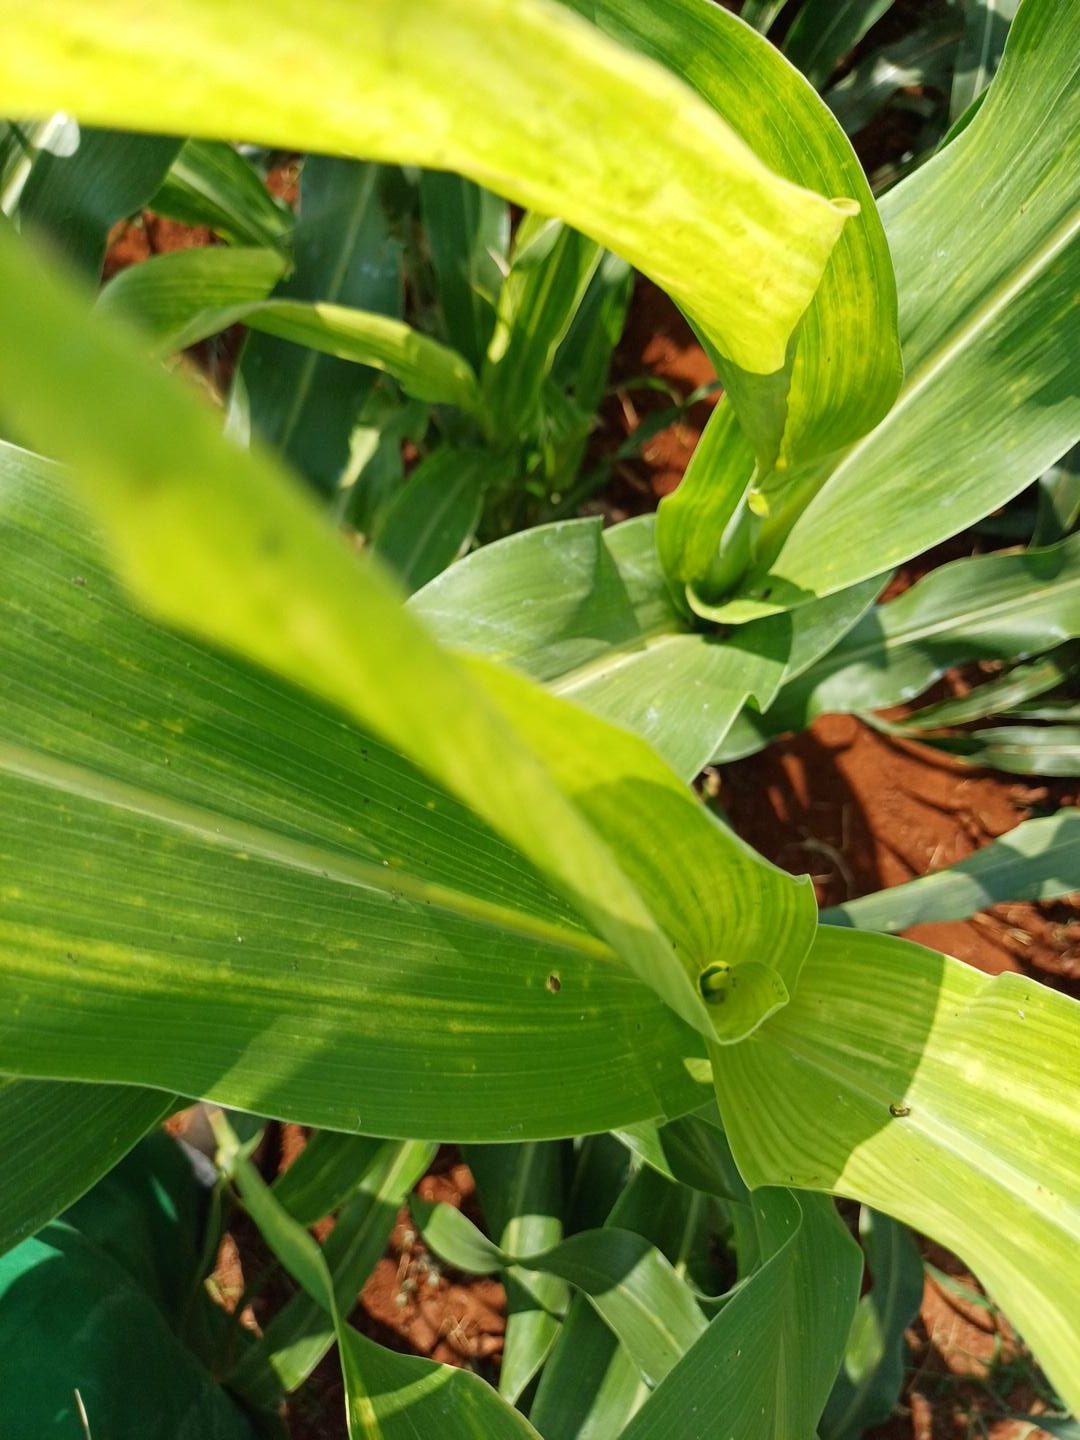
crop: sorghum
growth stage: vegetative
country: Kenya
